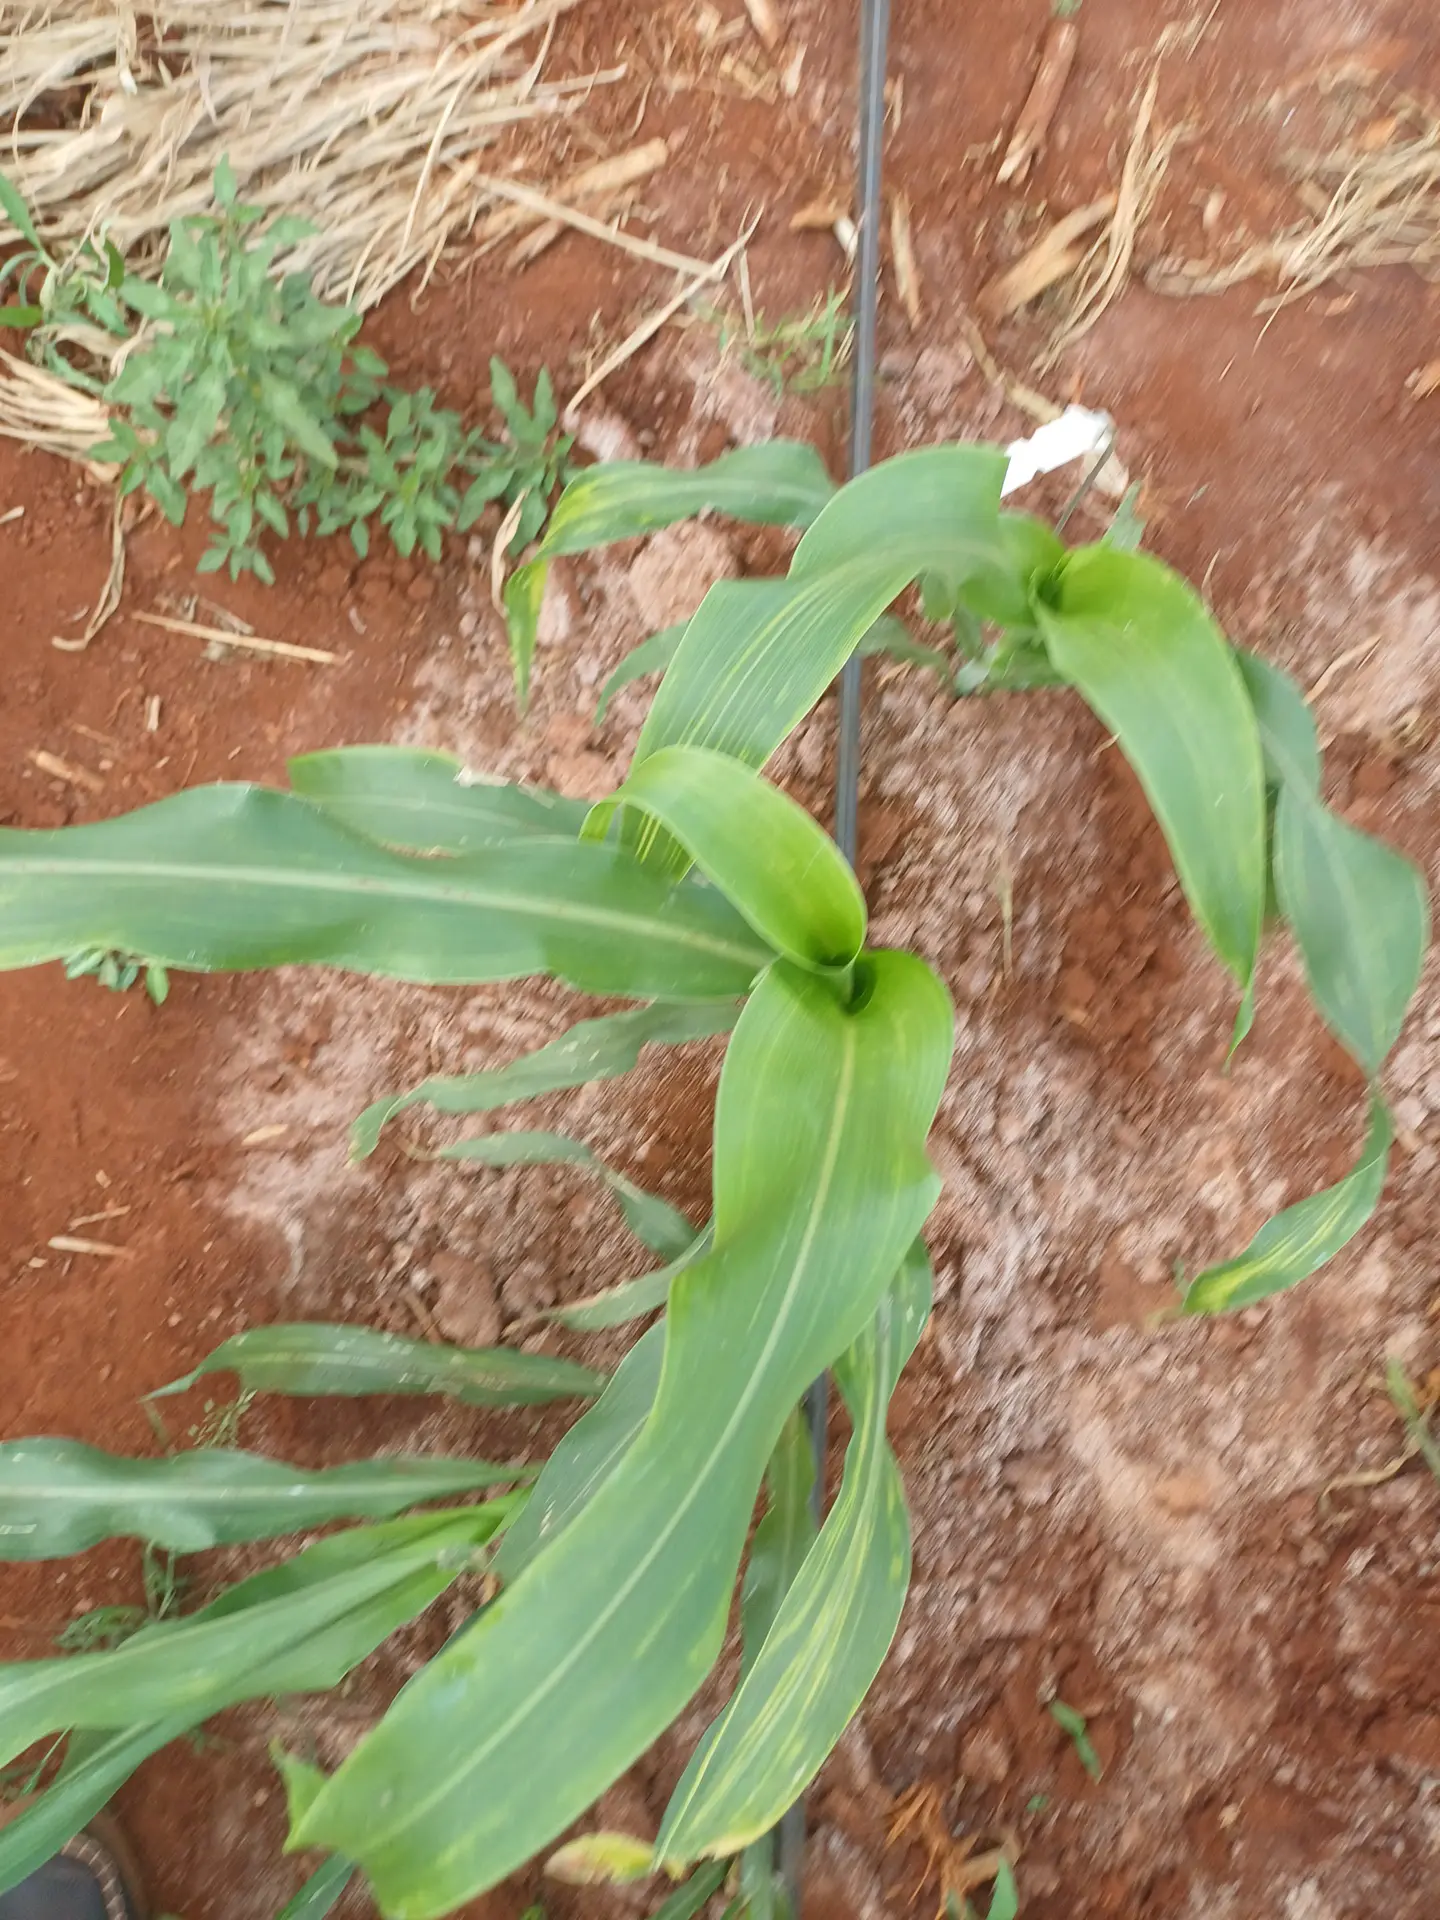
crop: sorghum
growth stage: vegetative
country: Kenya
